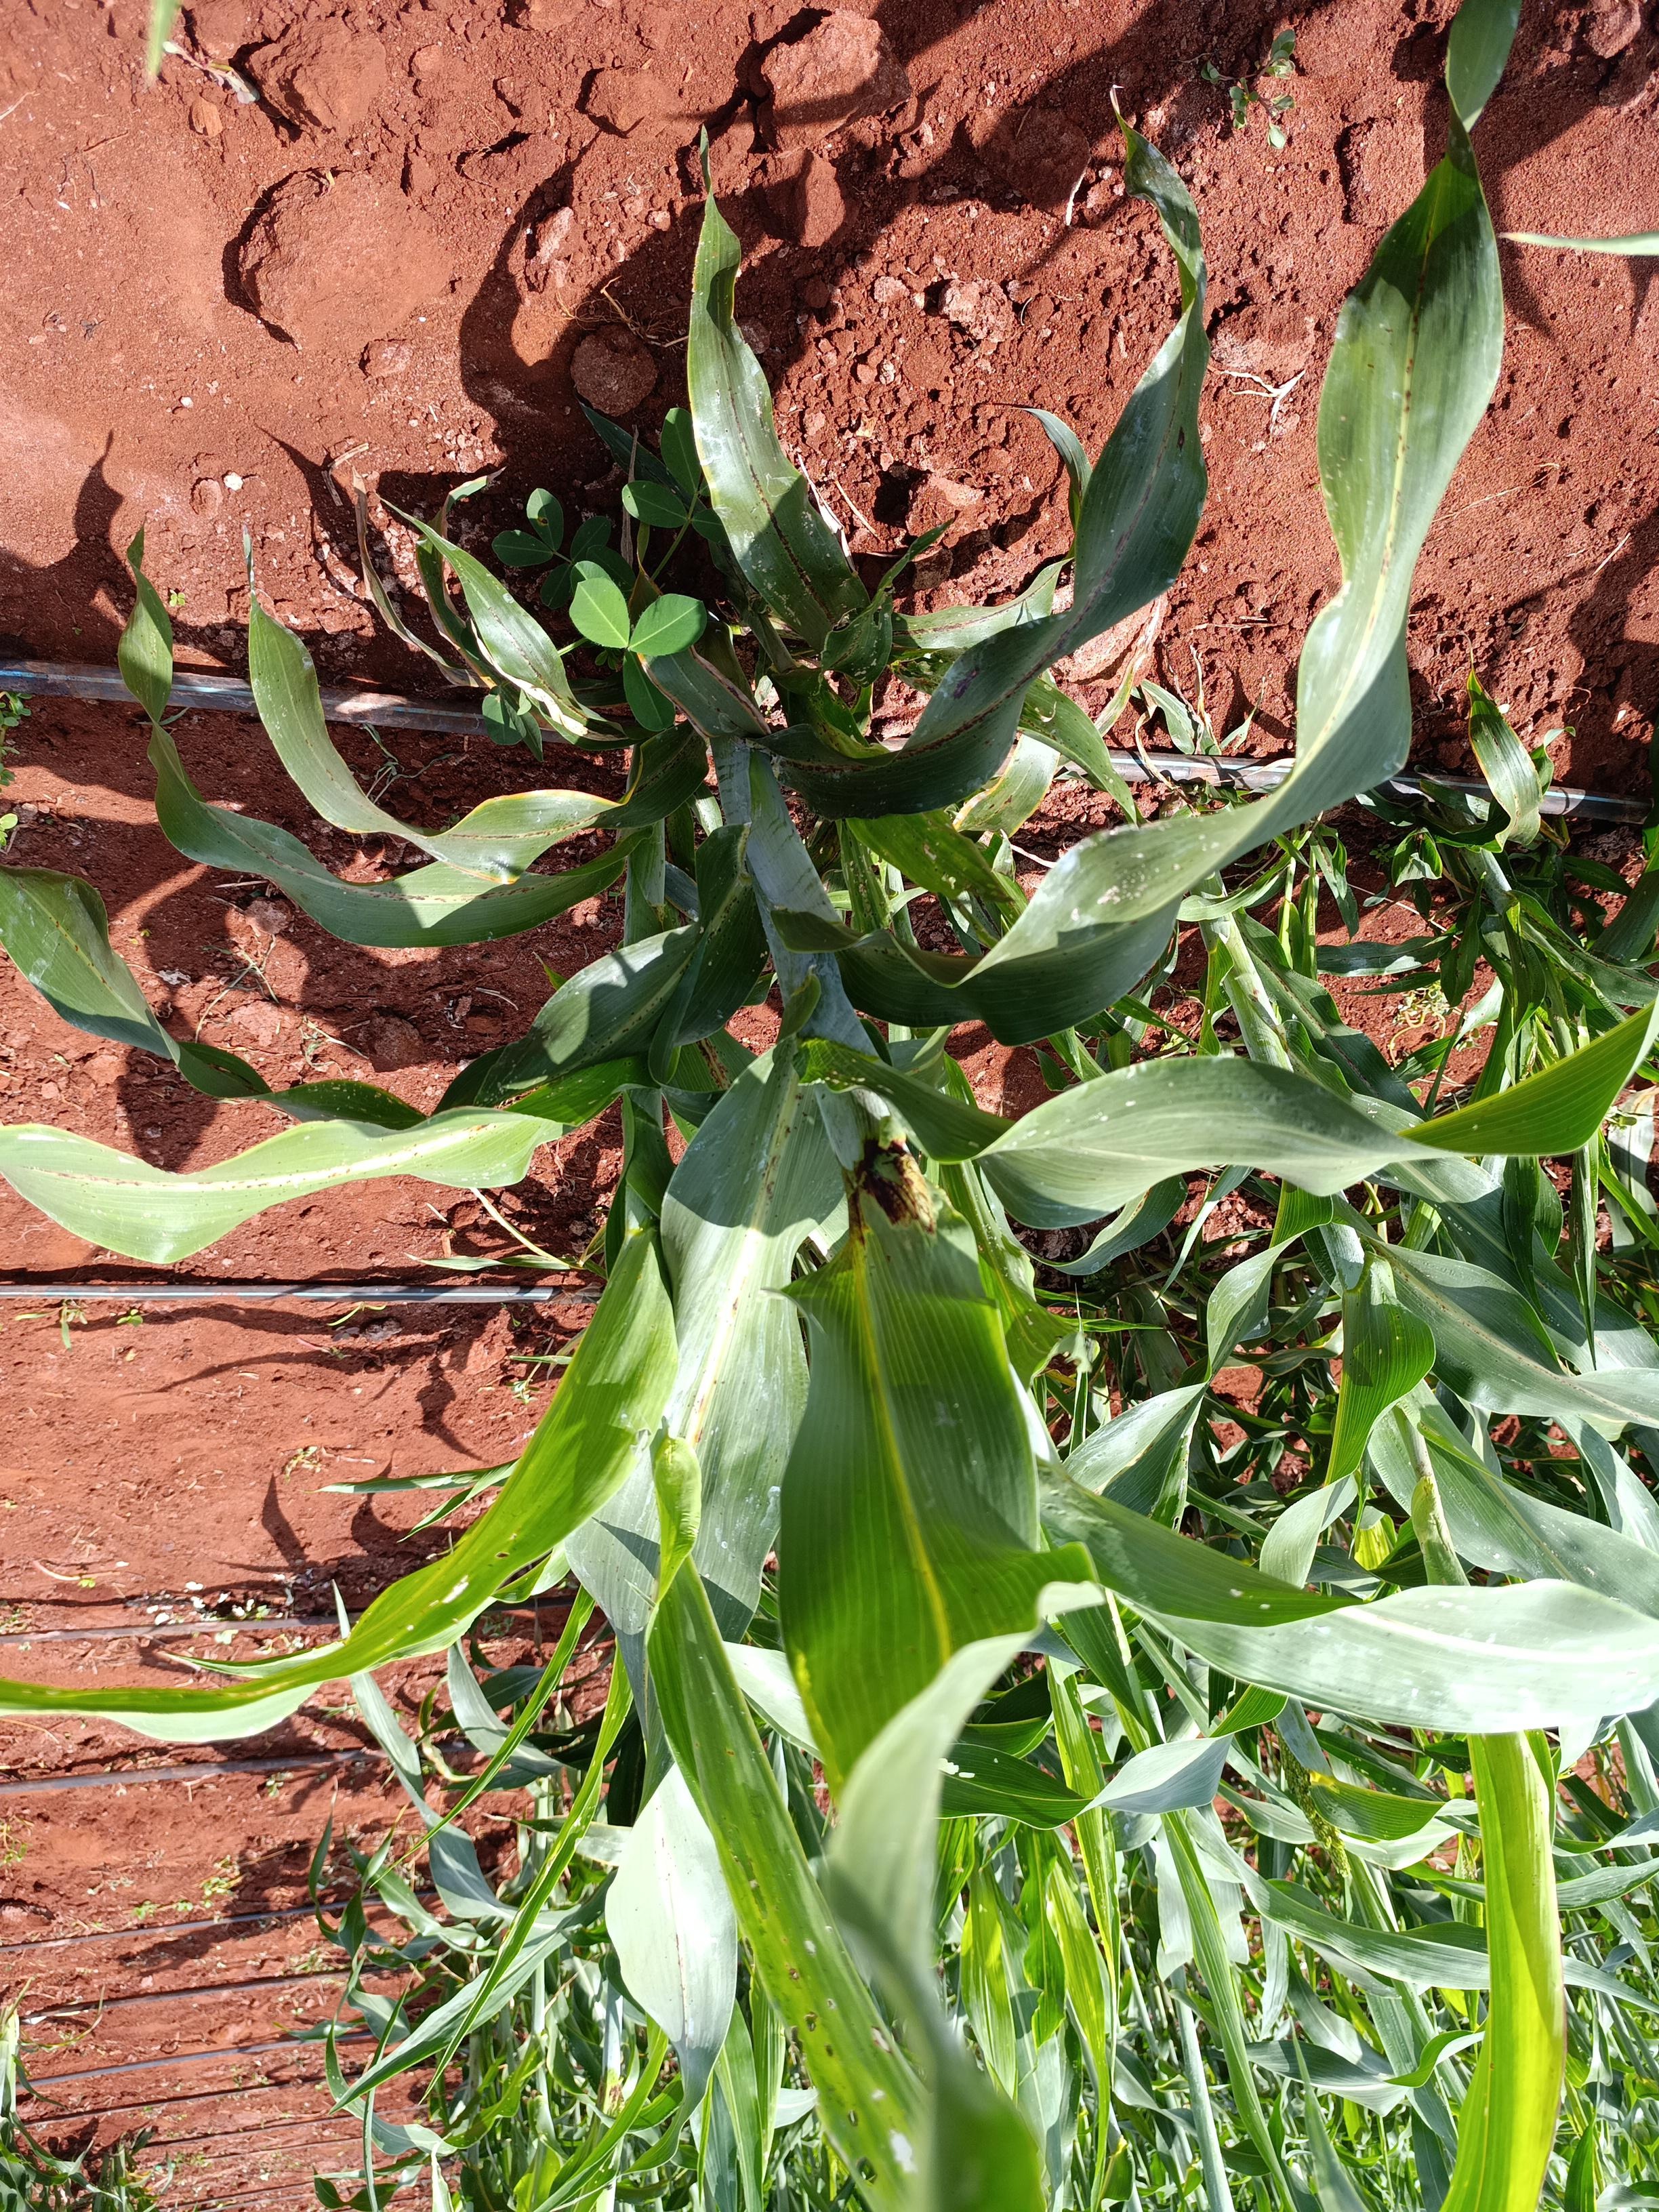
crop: sorghum
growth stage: heading tuber
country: Kenya
